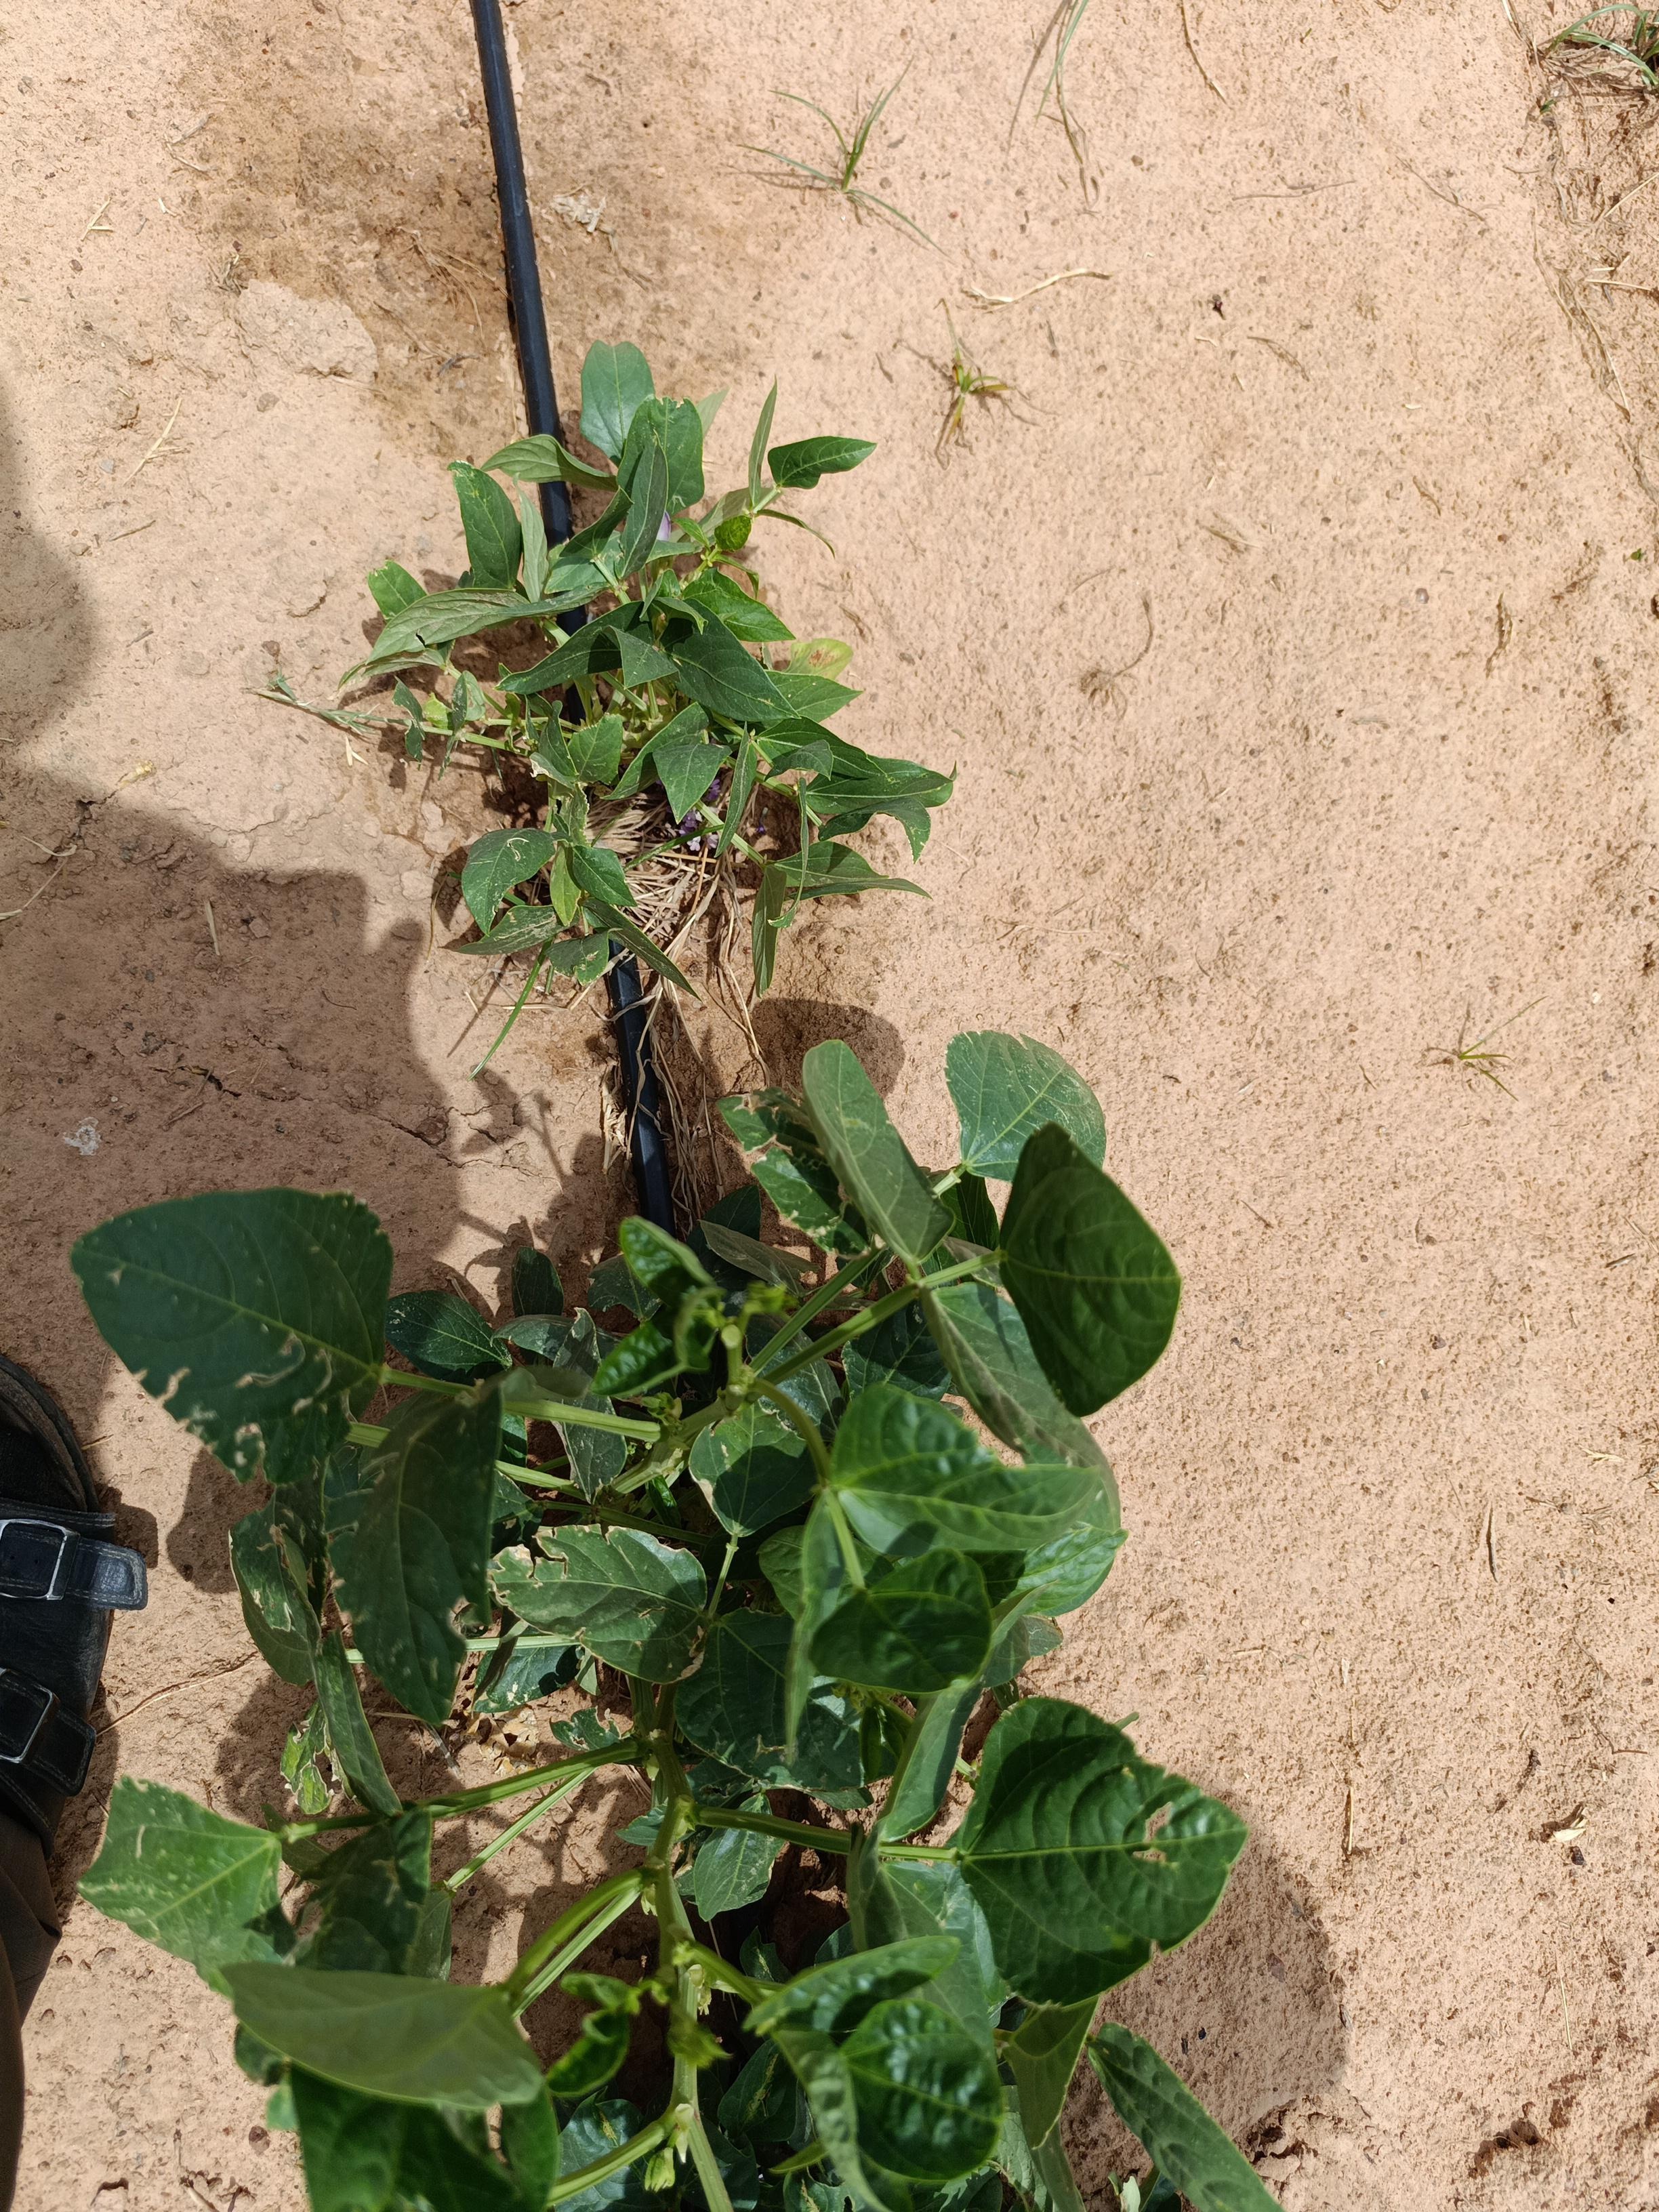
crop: cowpea
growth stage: flowering
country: Nigeria
